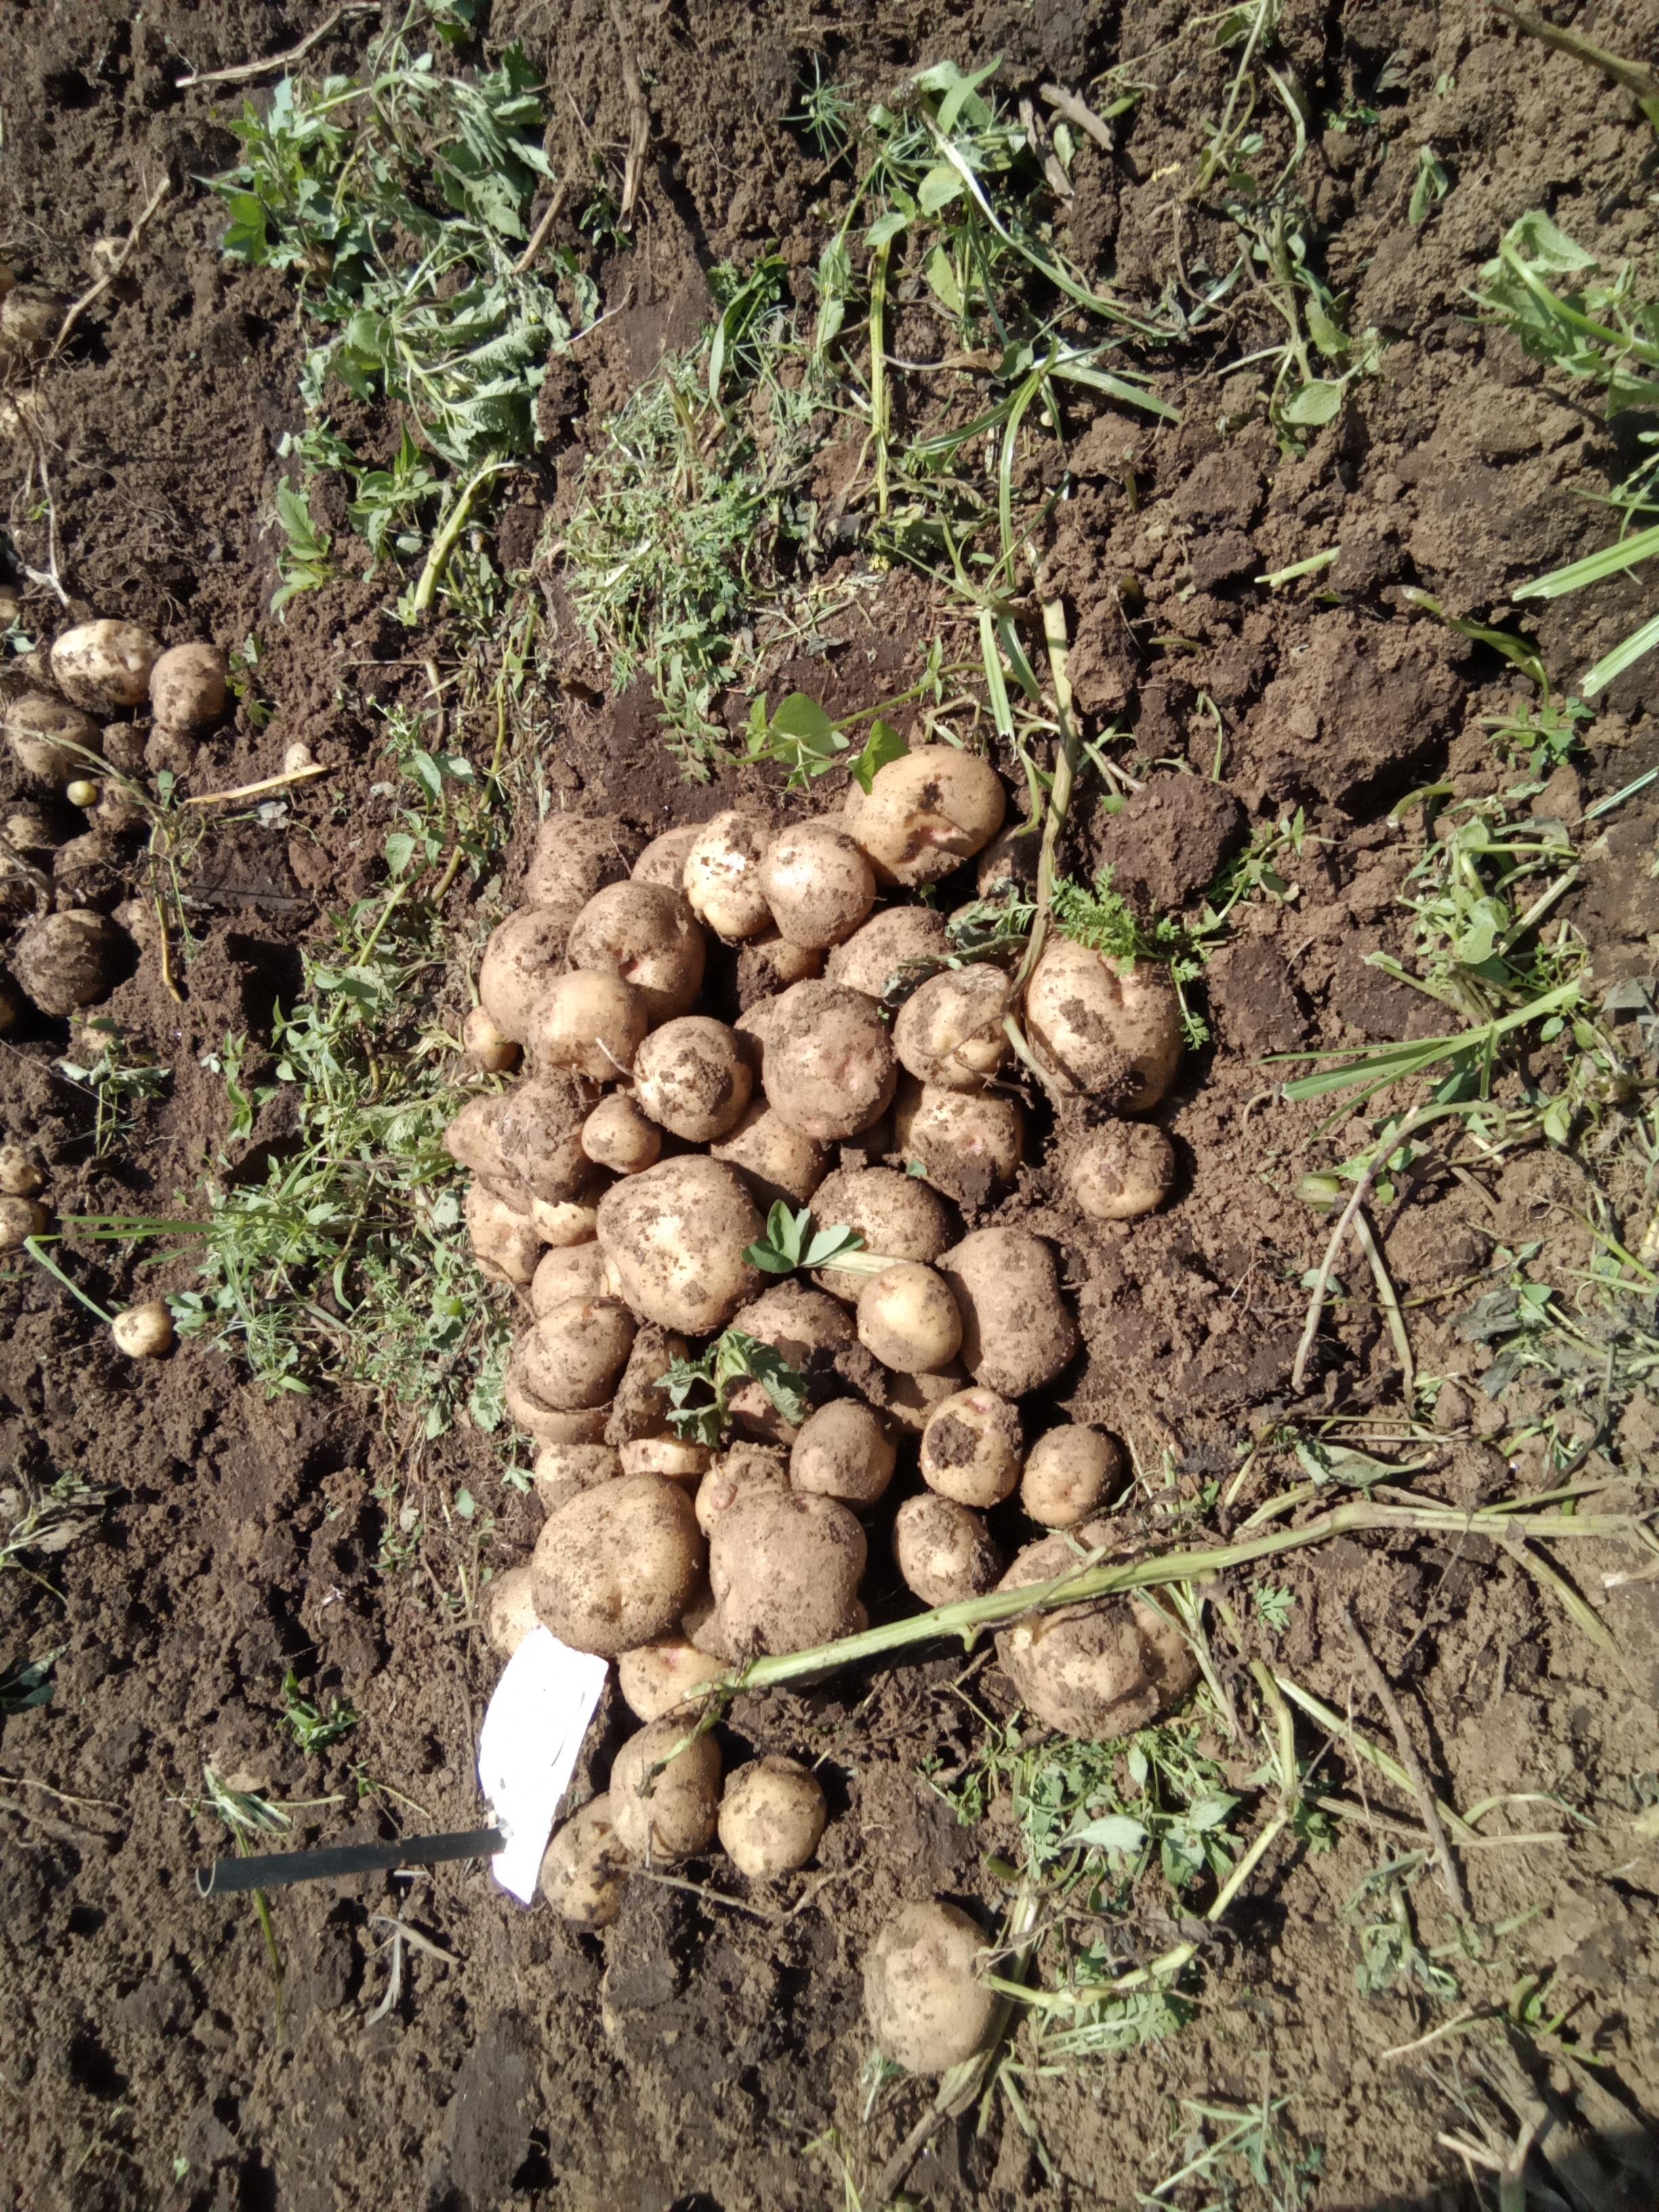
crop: potato
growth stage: harvest
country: Kenya
